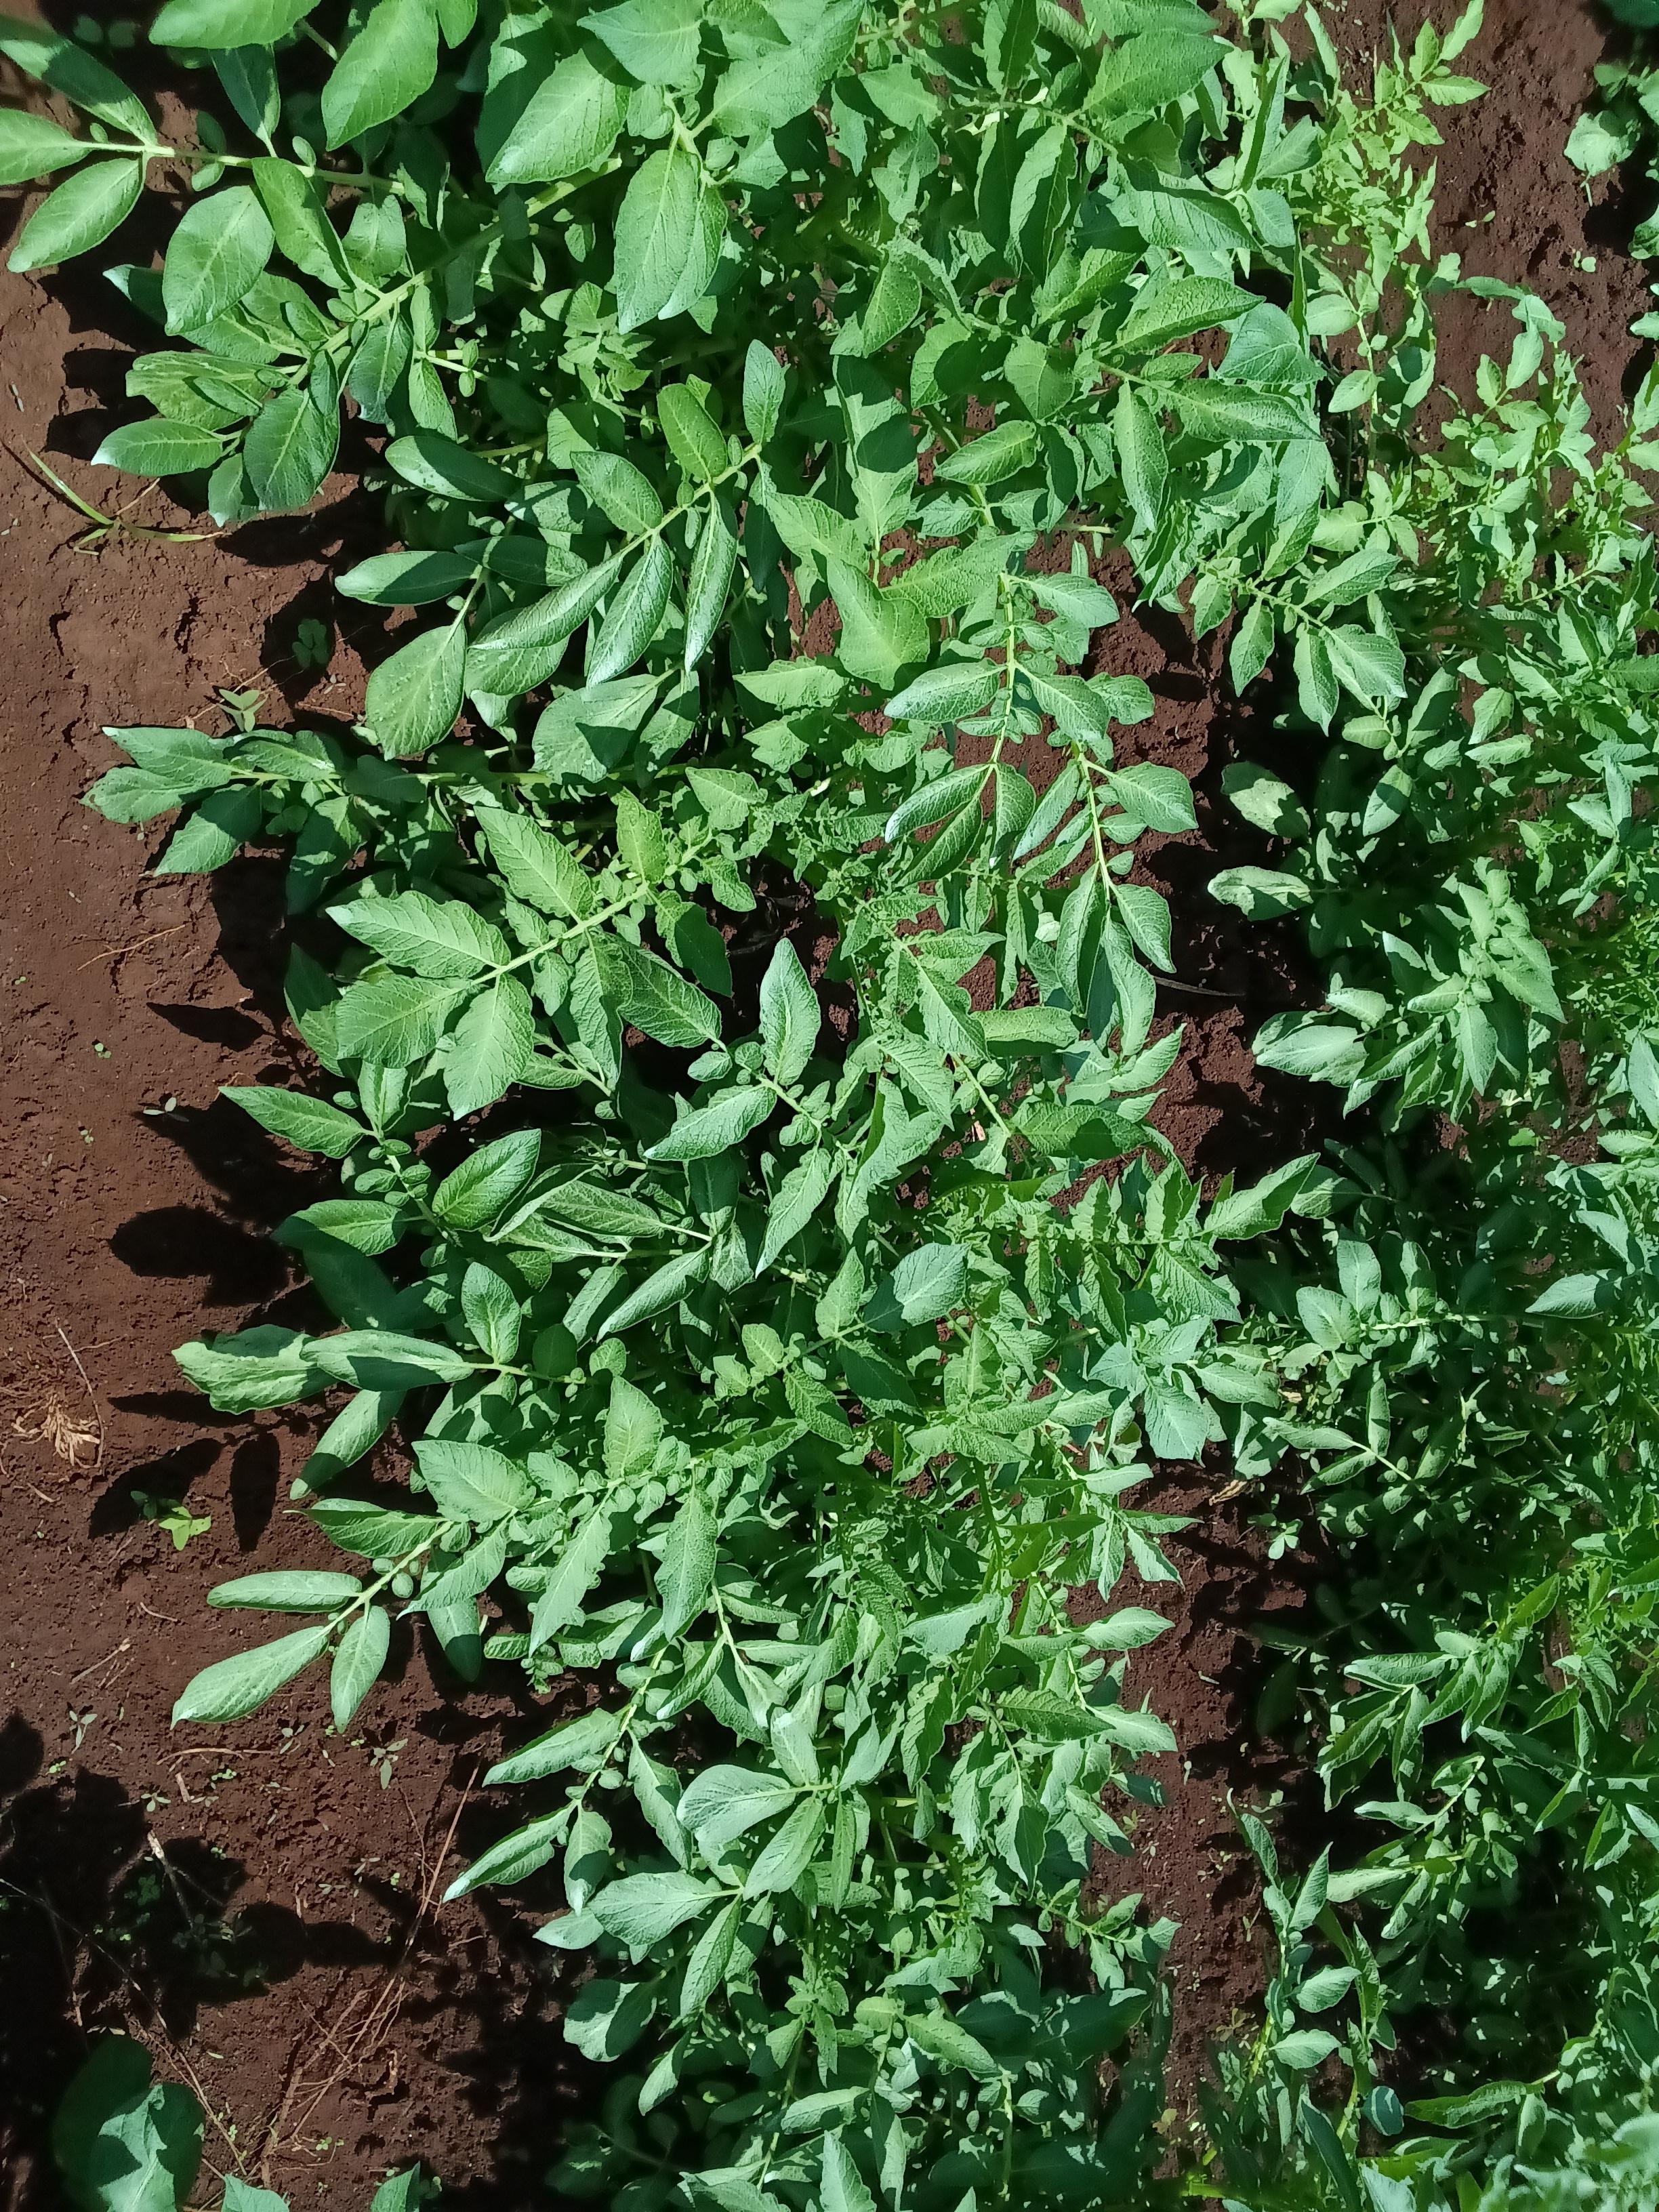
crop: potato
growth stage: vegetative
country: Kenya
